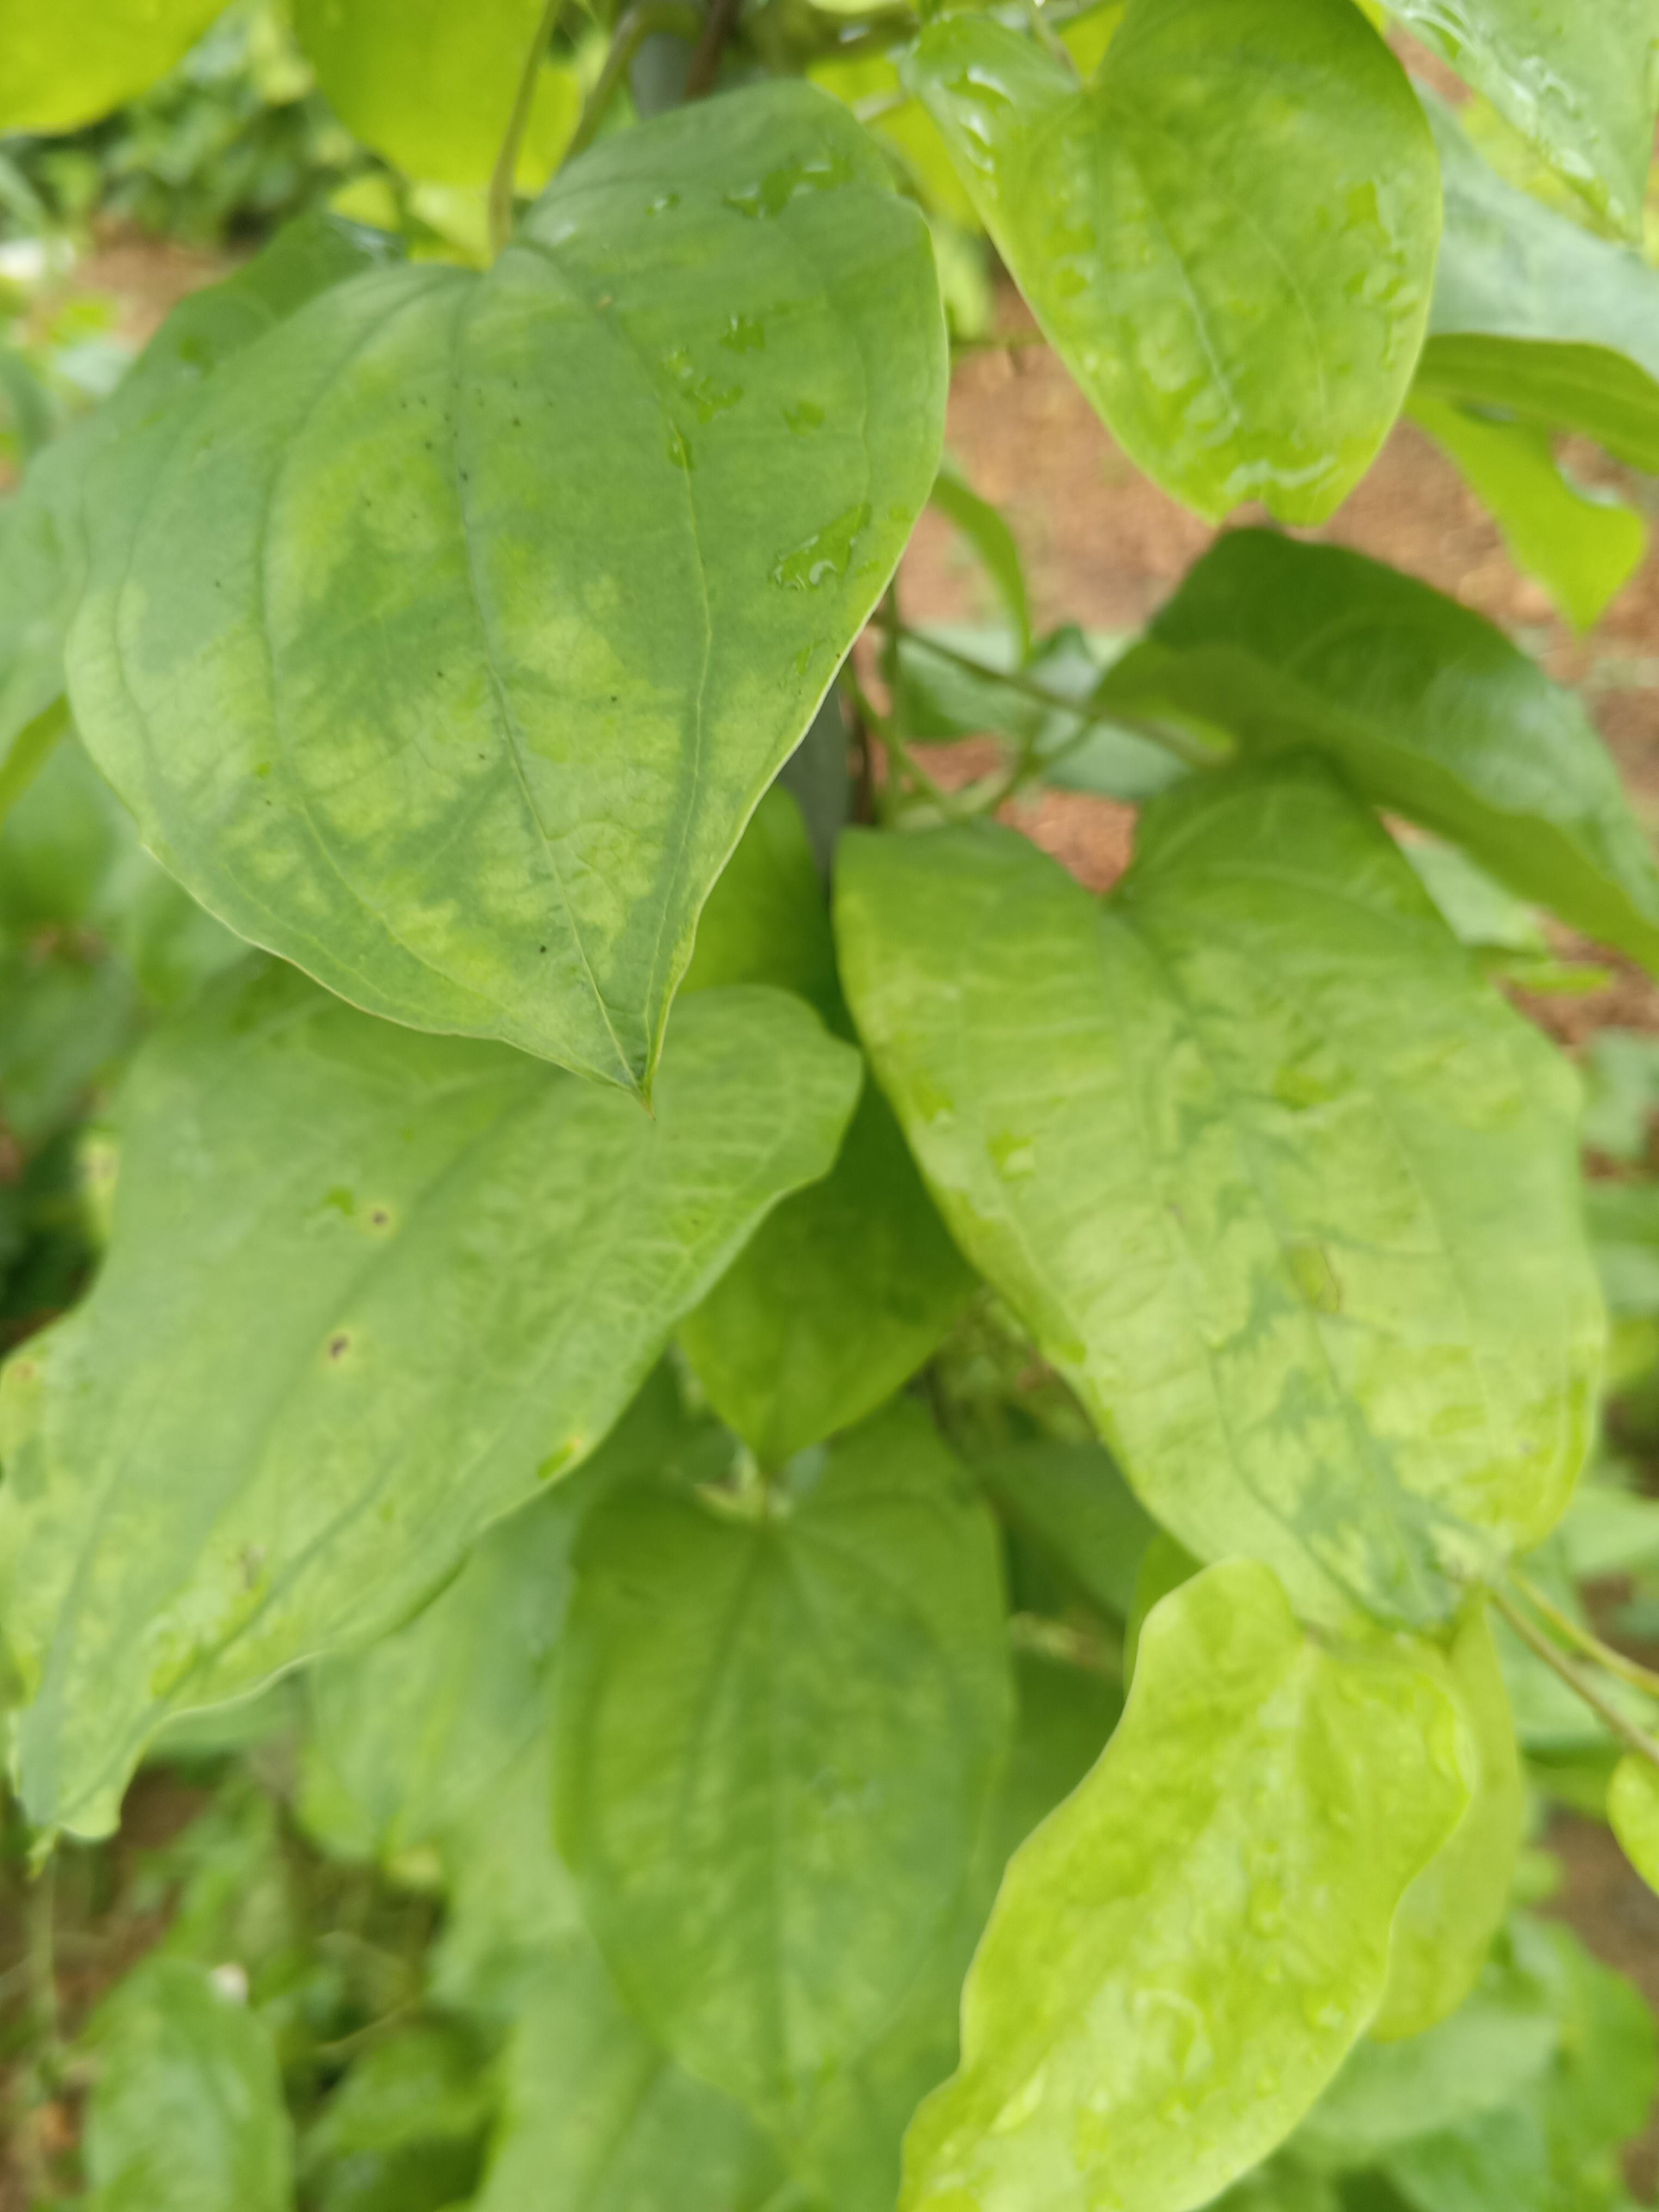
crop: yam
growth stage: vegetative
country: Nigeria
